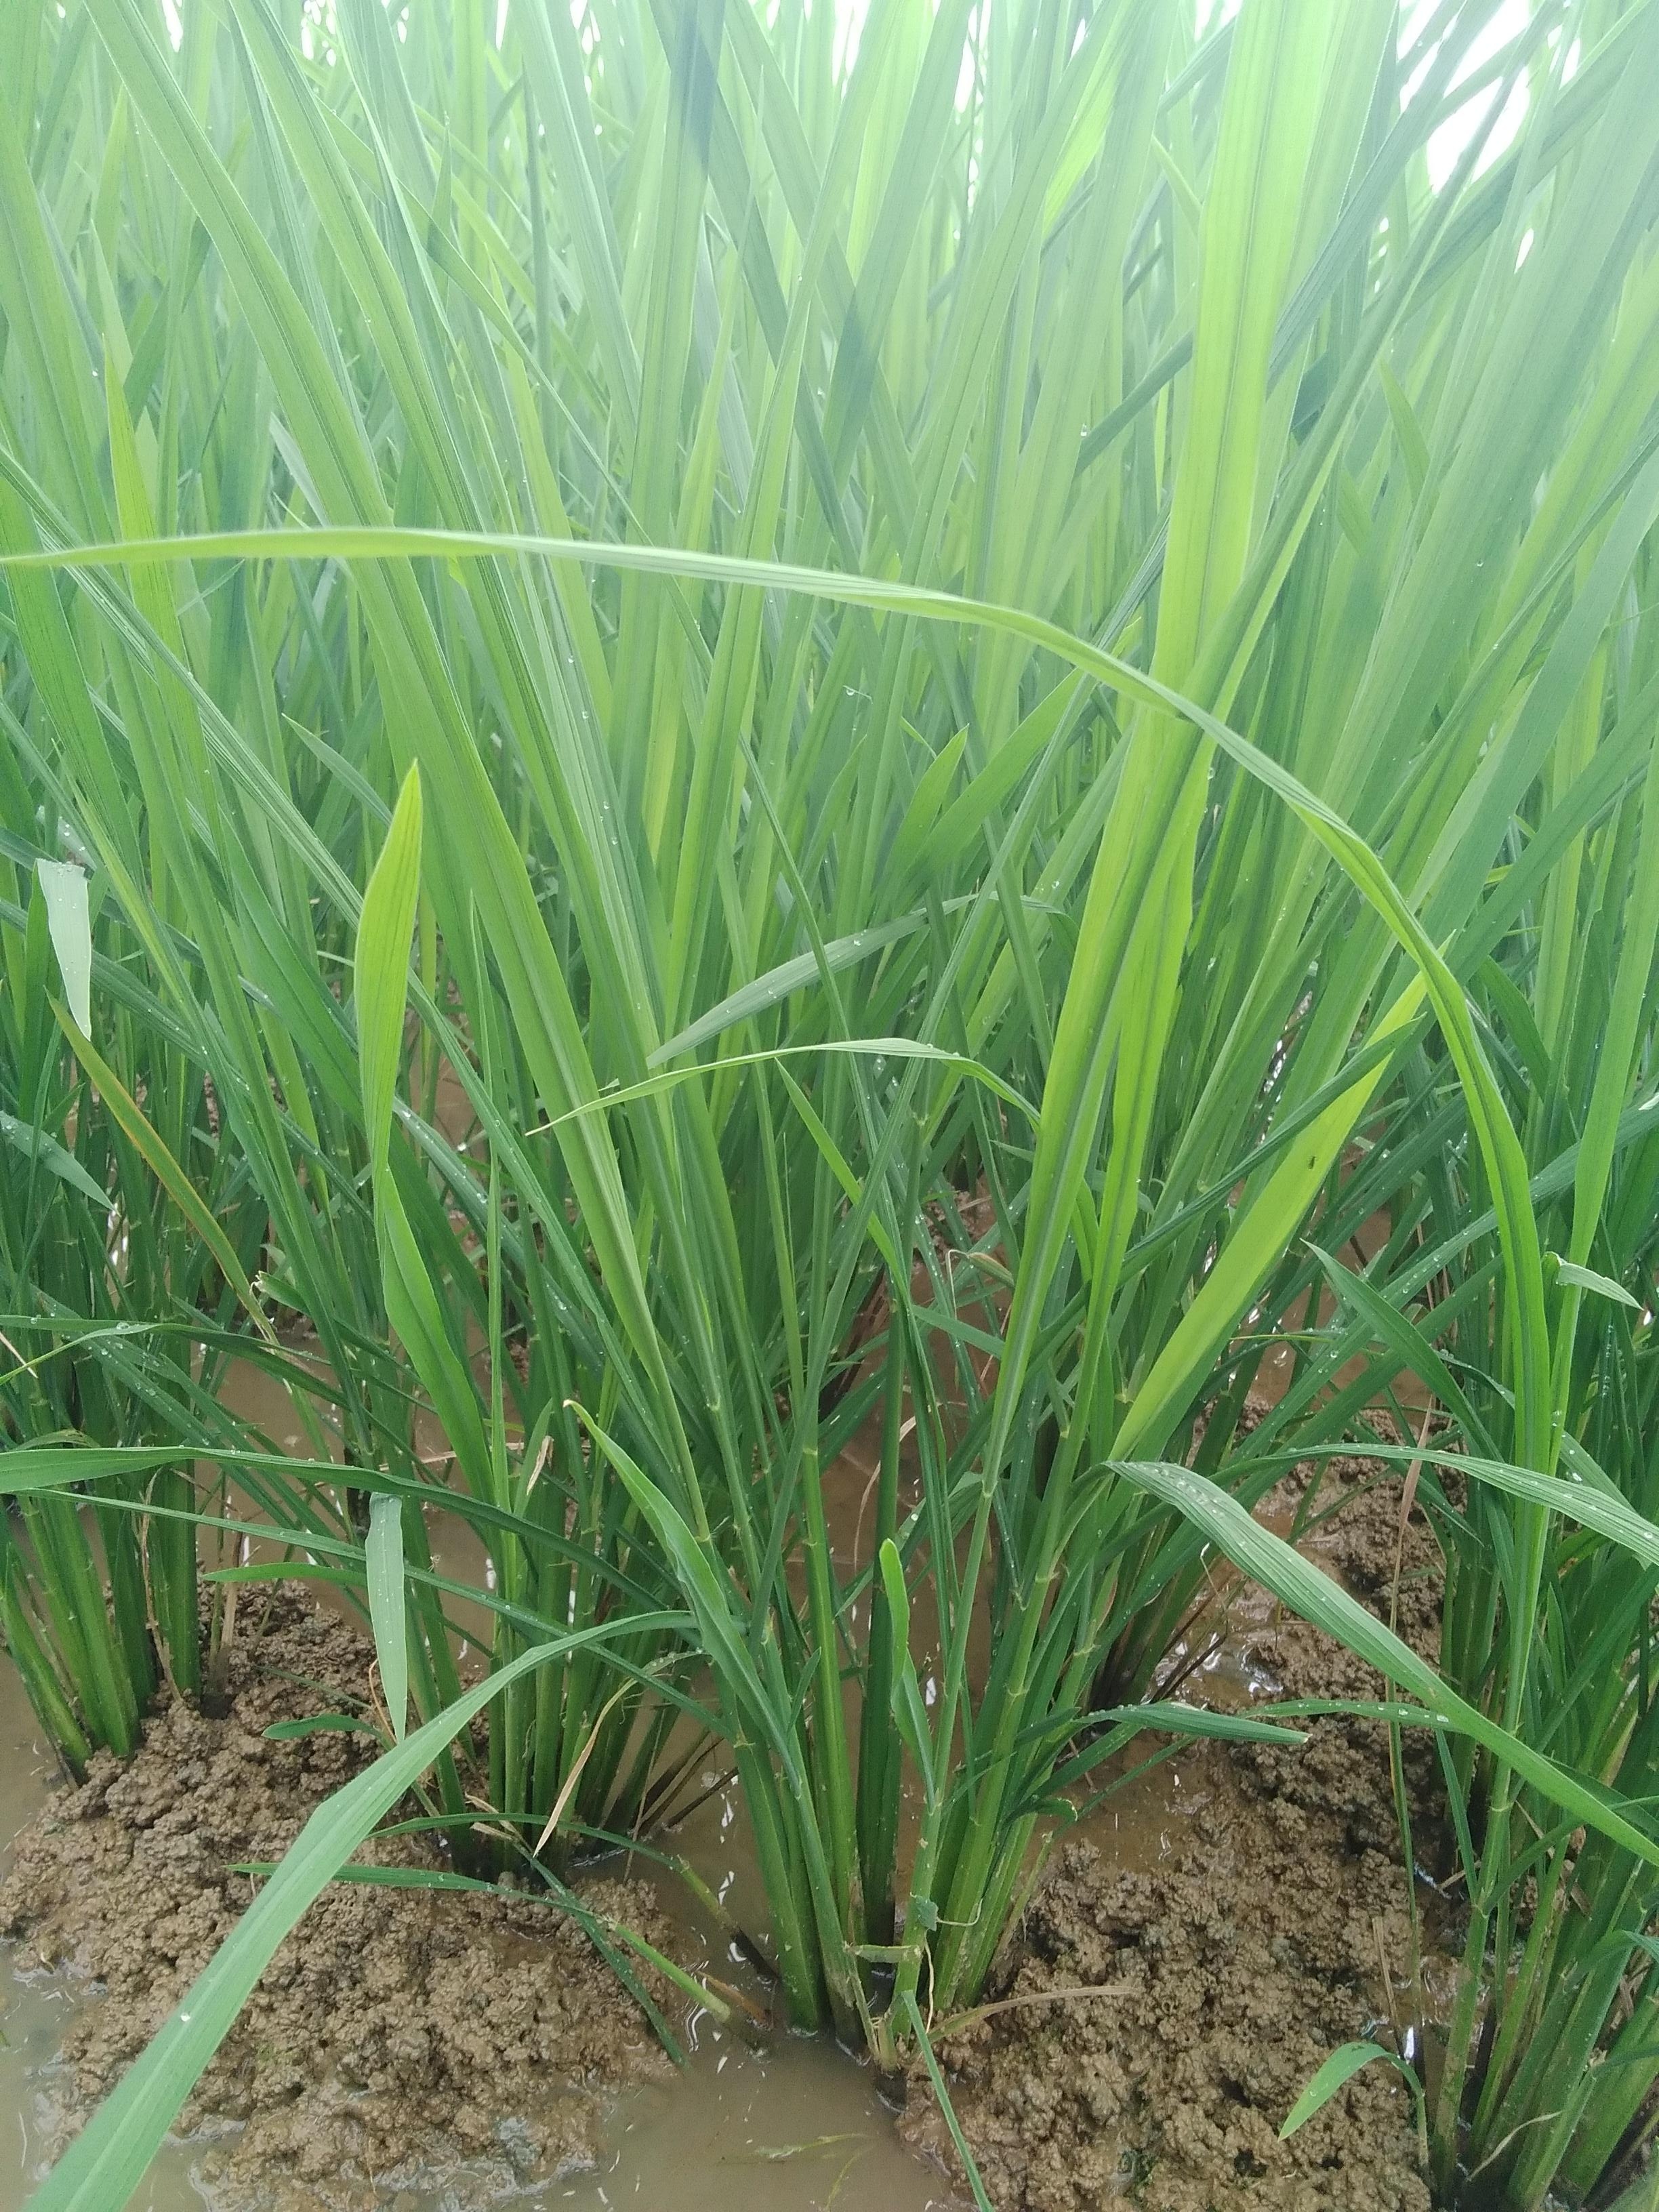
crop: rice
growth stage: vegetative
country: Nigeria
